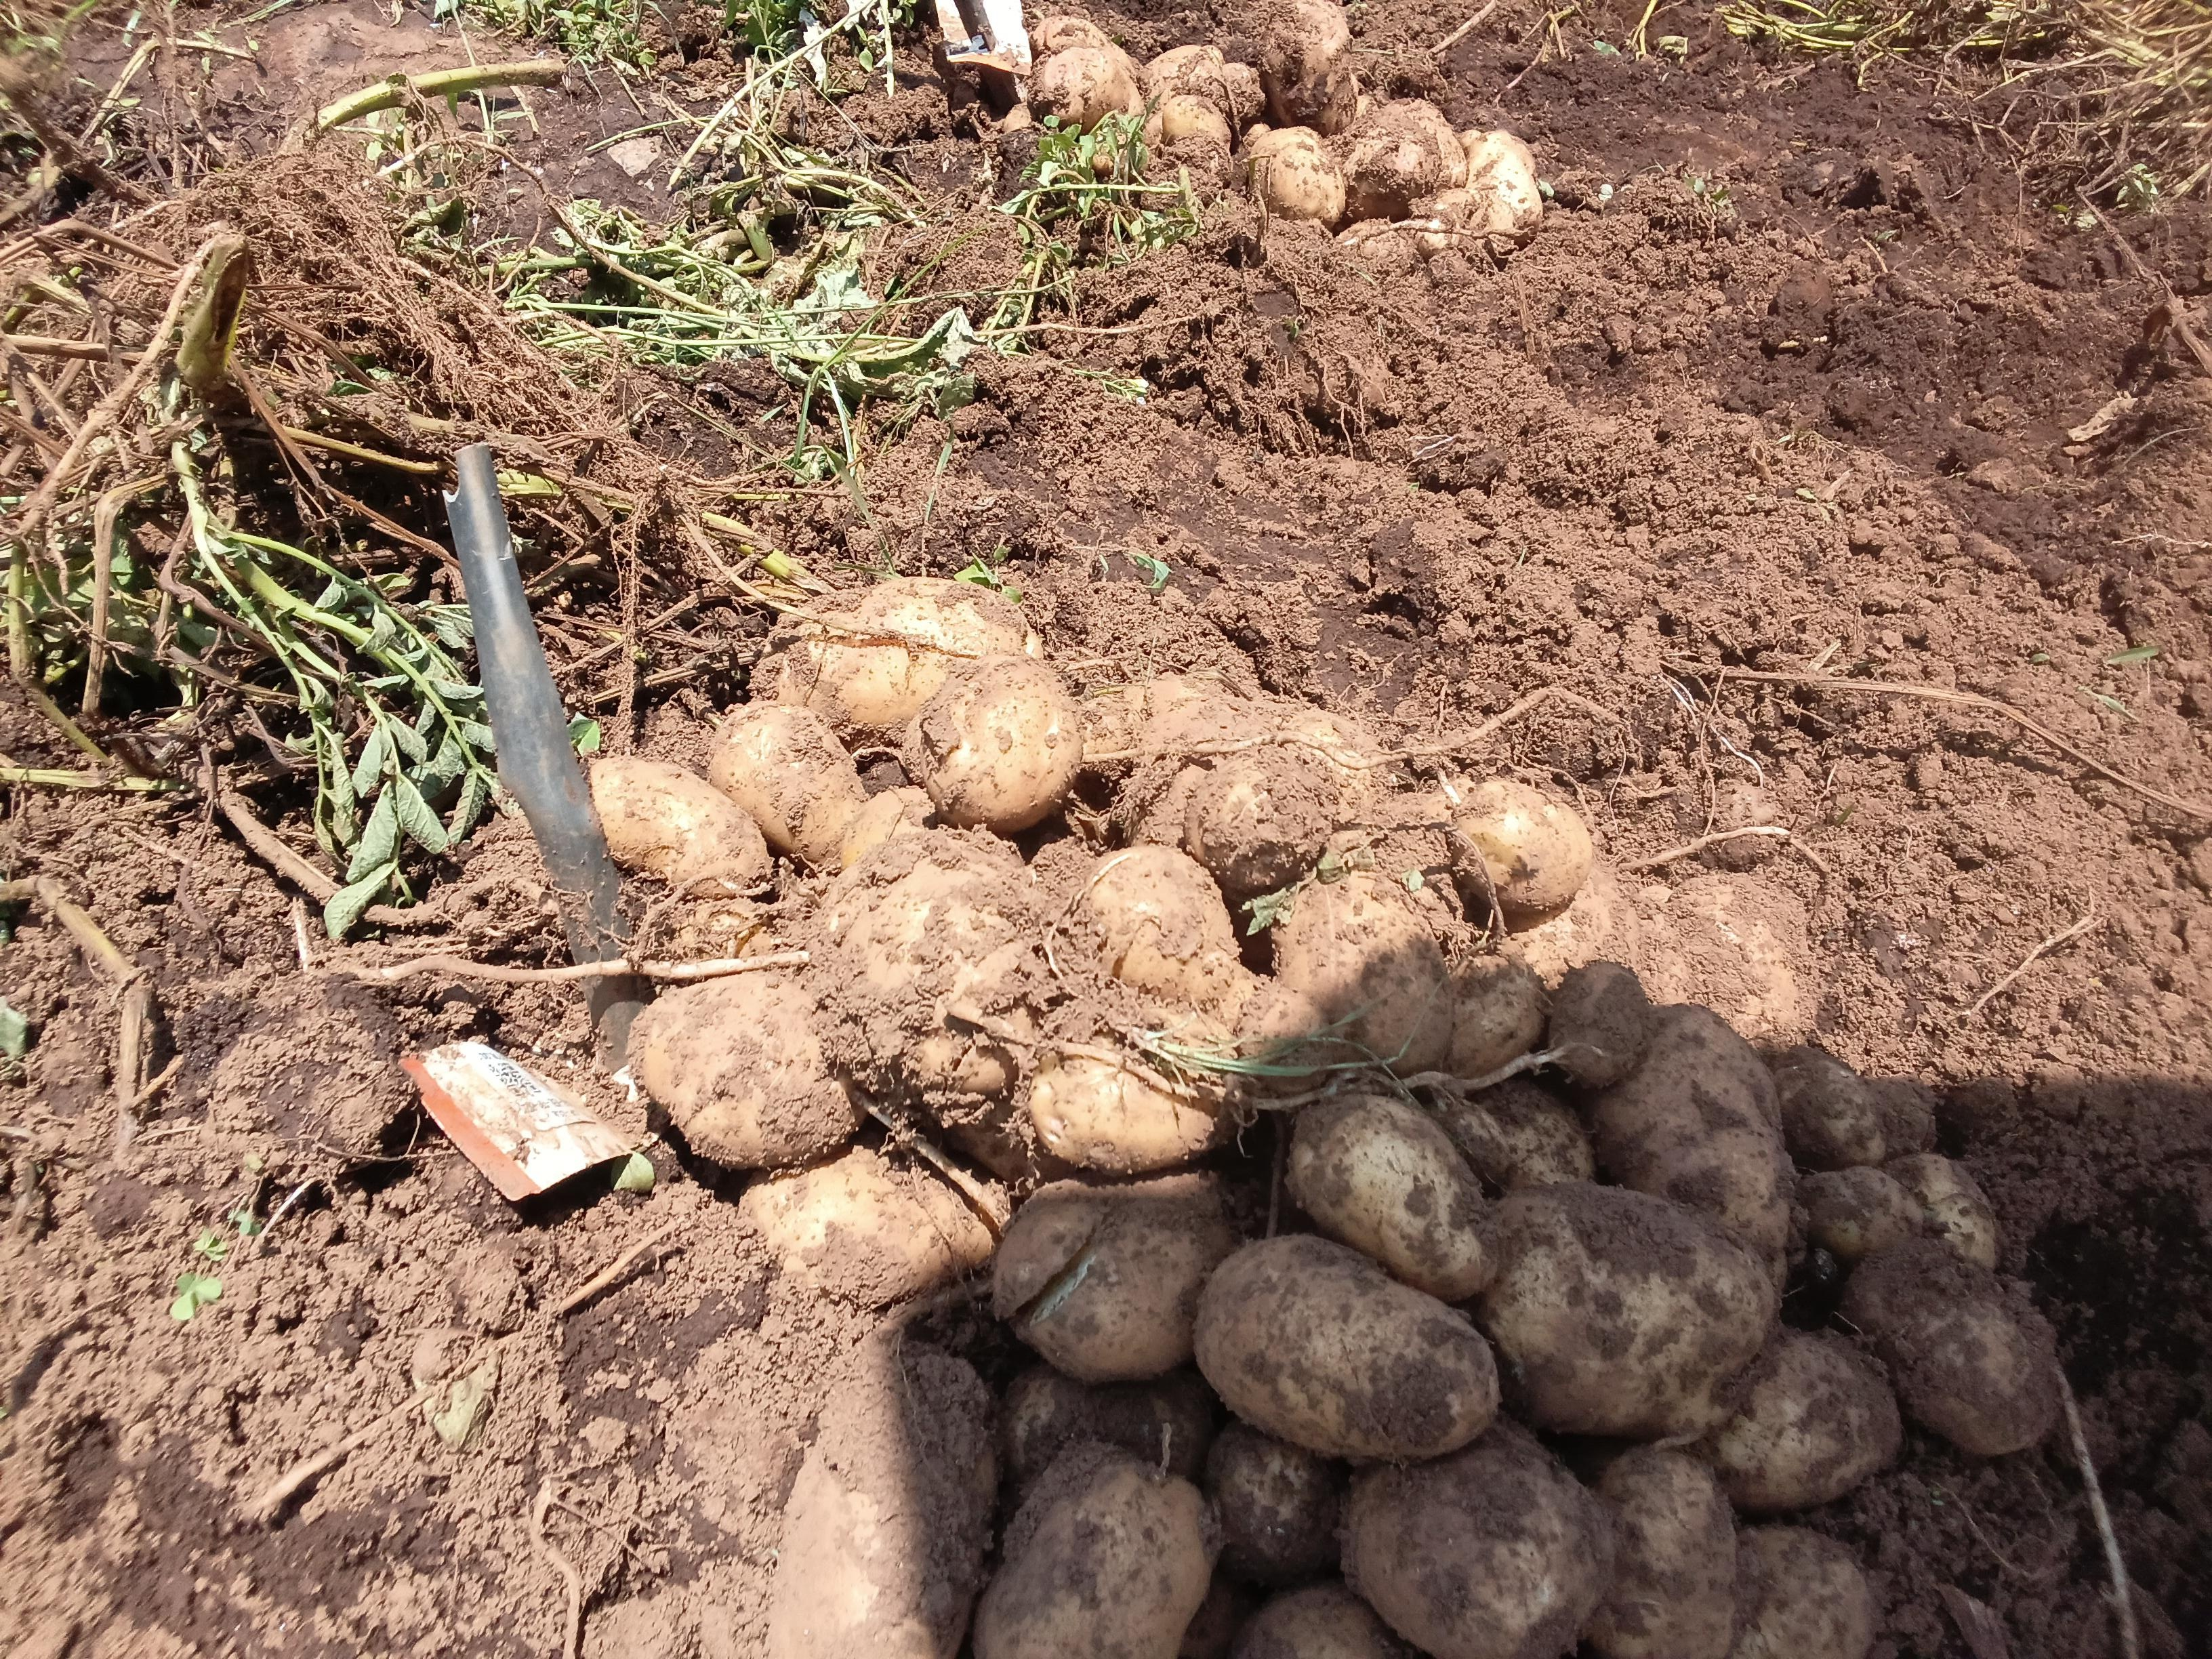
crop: potato
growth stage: harvest
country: Kenya
